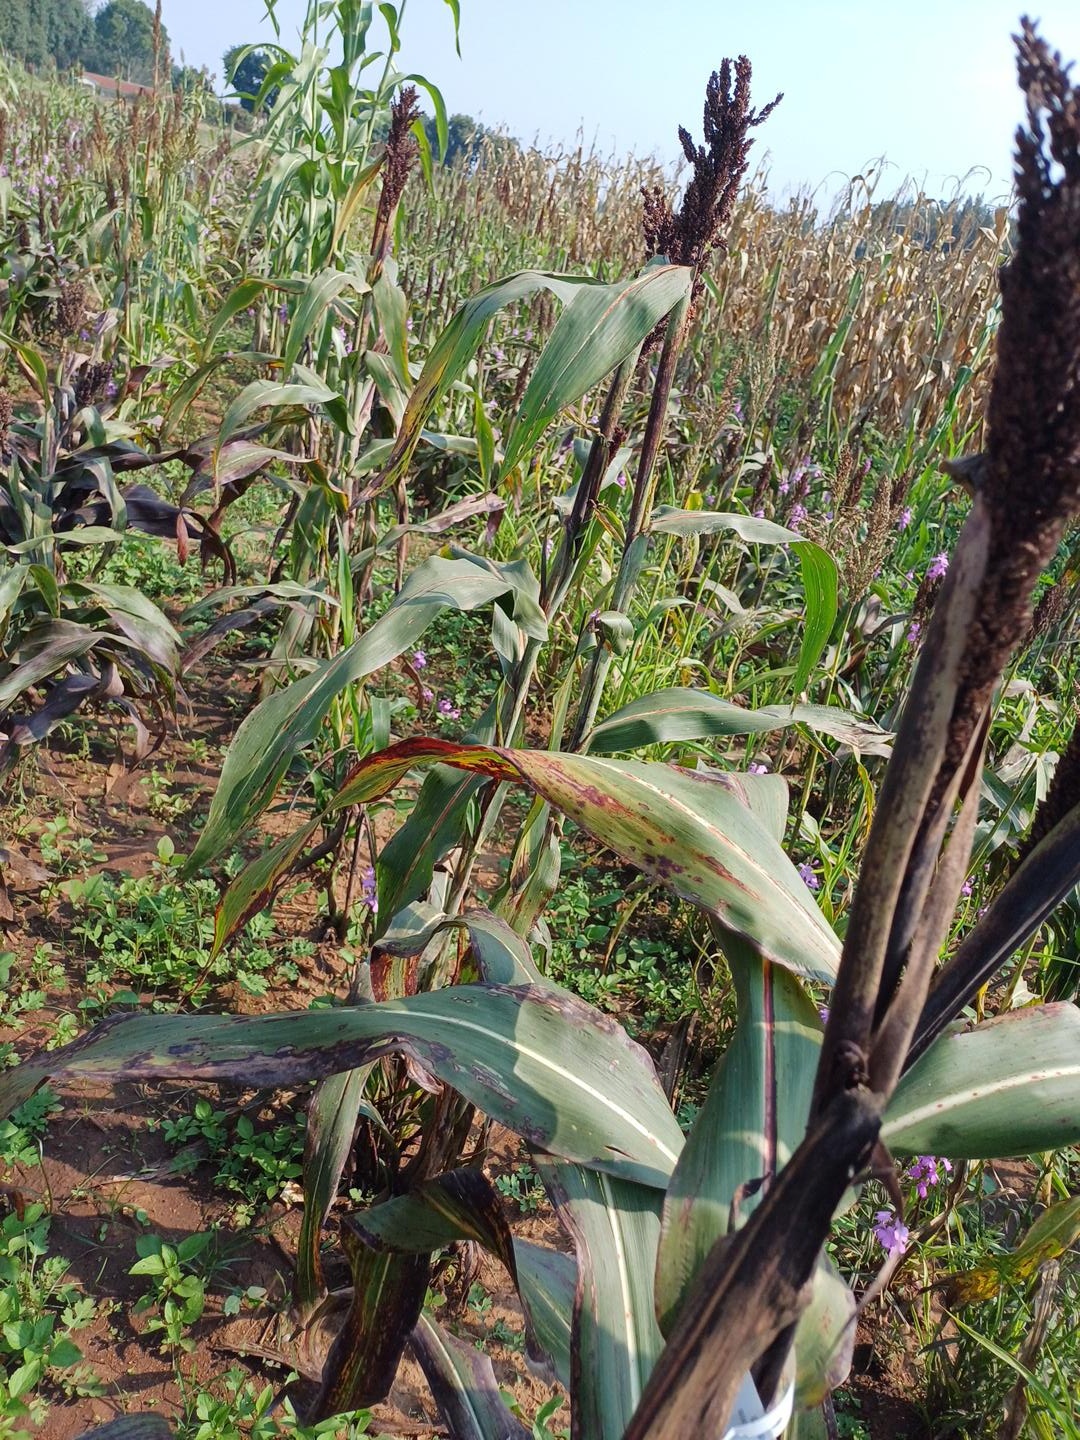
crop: sorghum
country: Kenya
